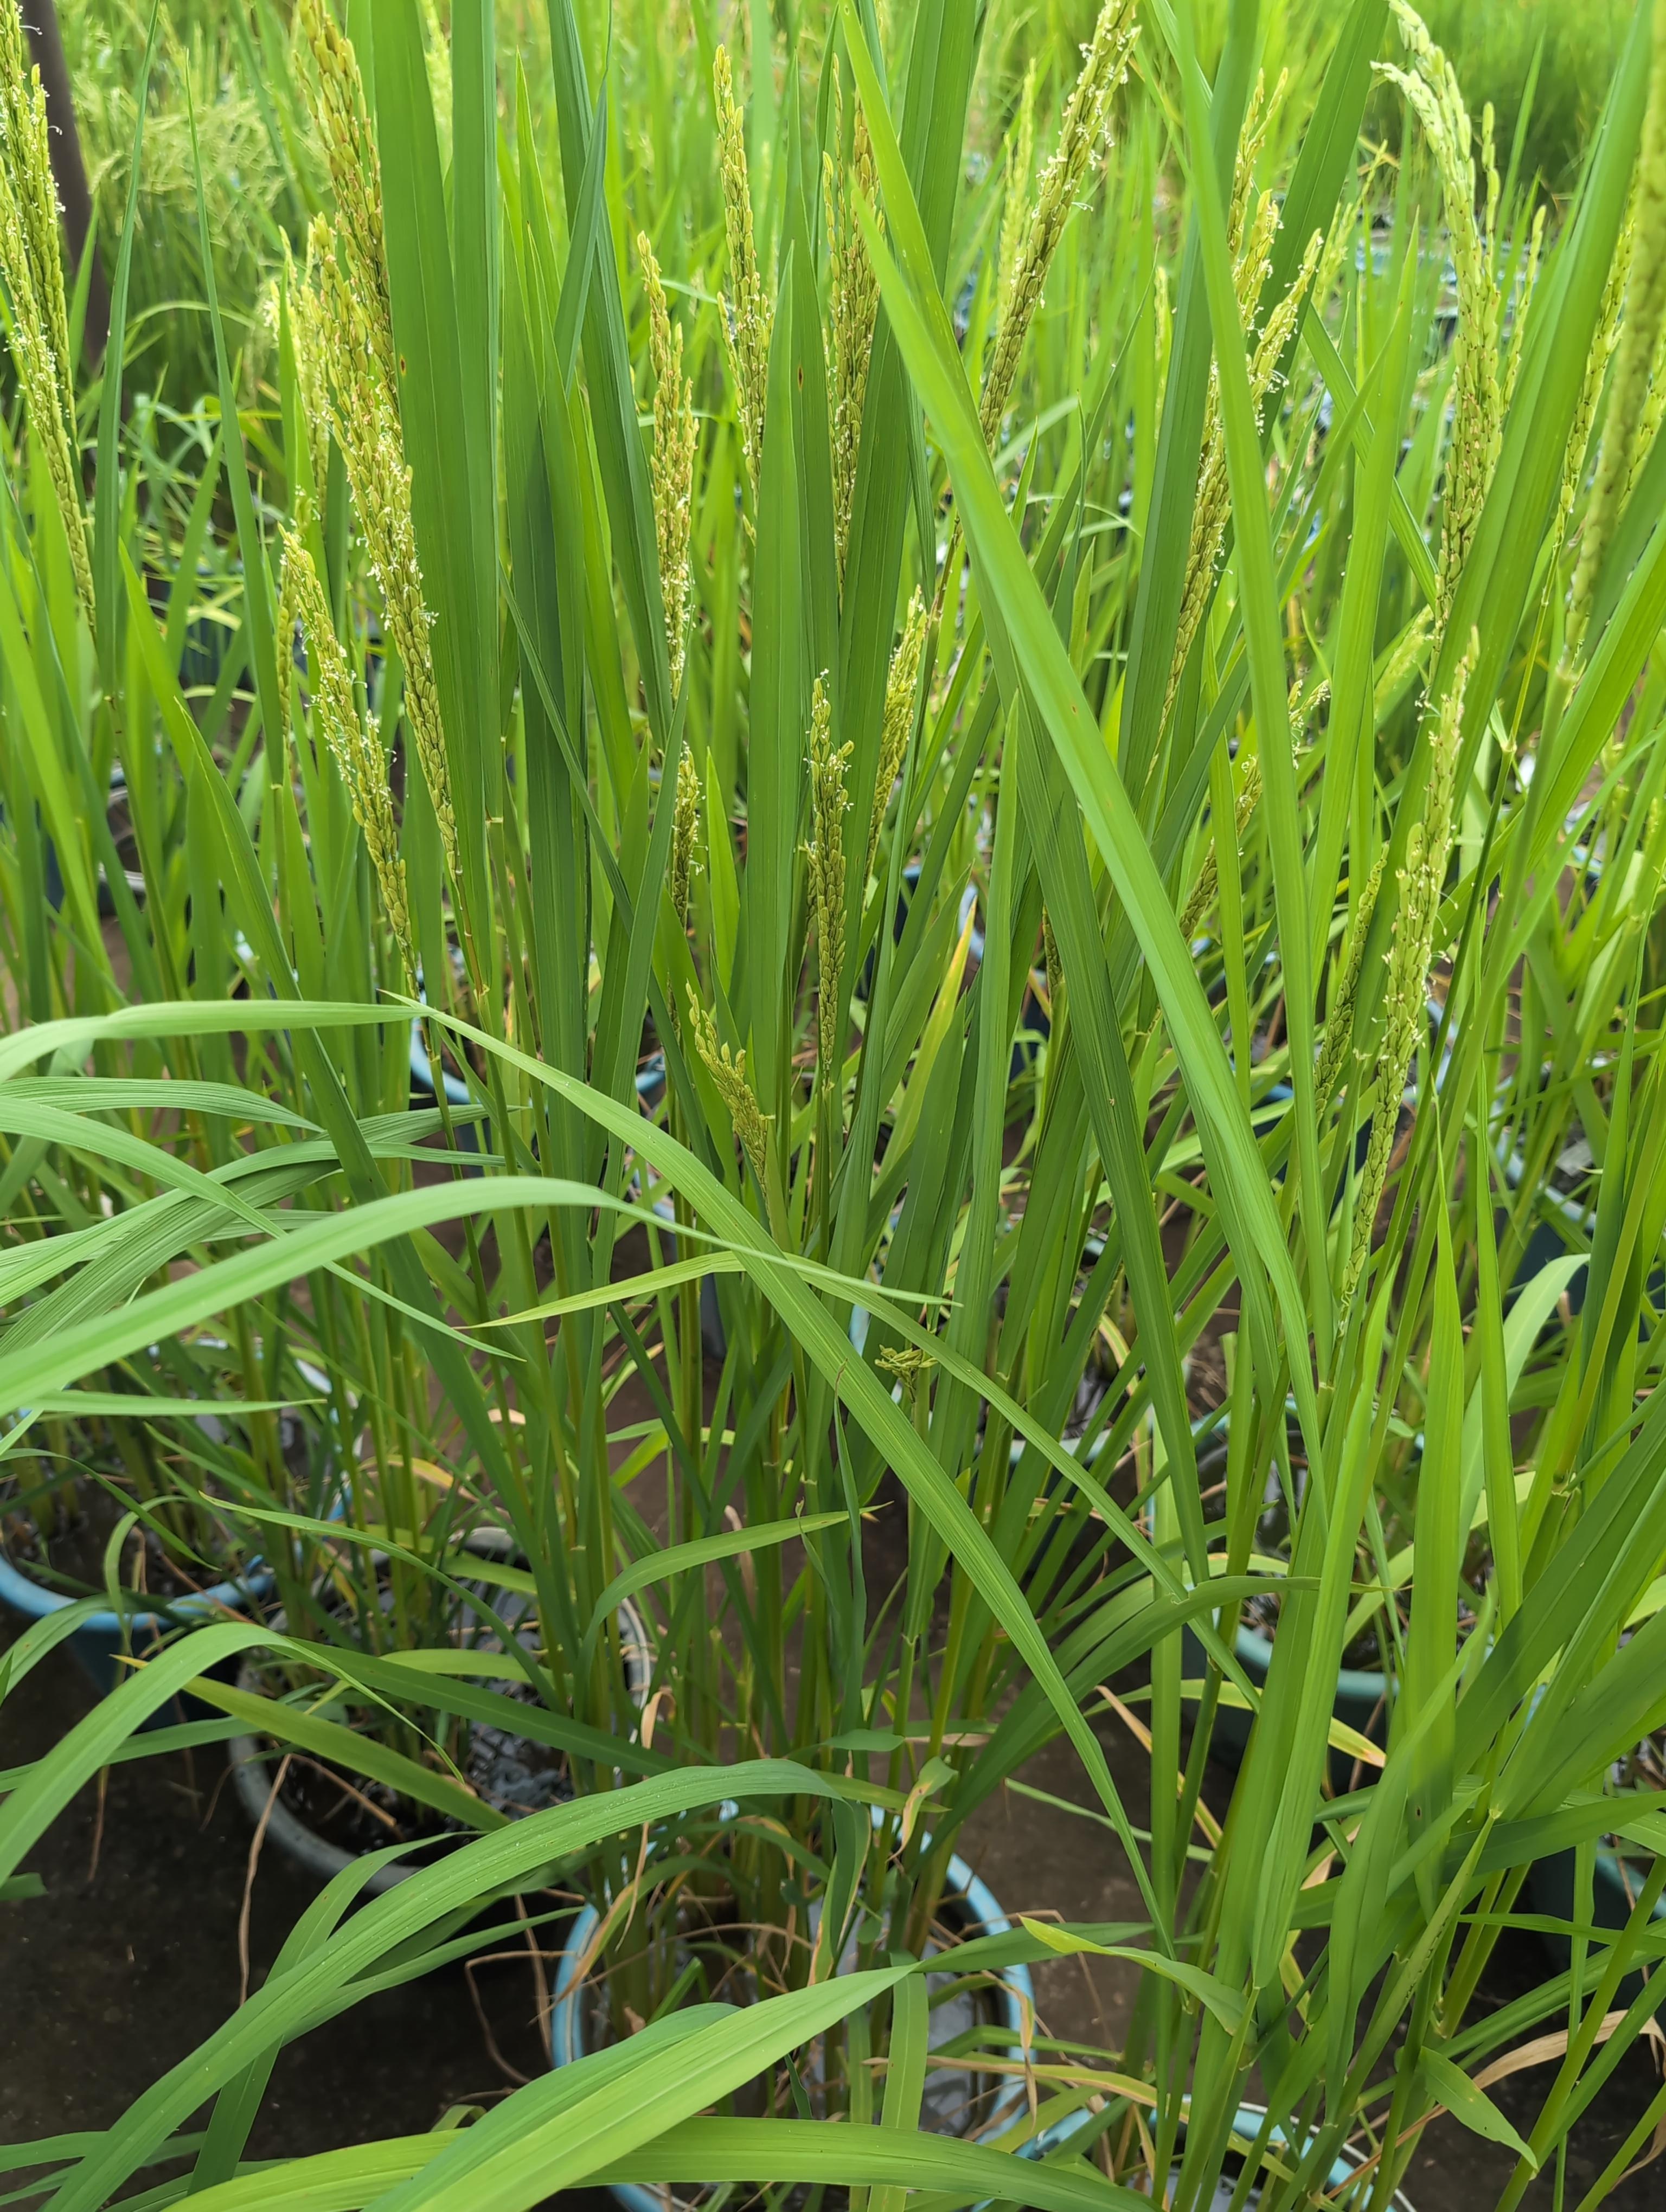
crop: rice
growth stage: flowering
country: Côte d'Ivoire
